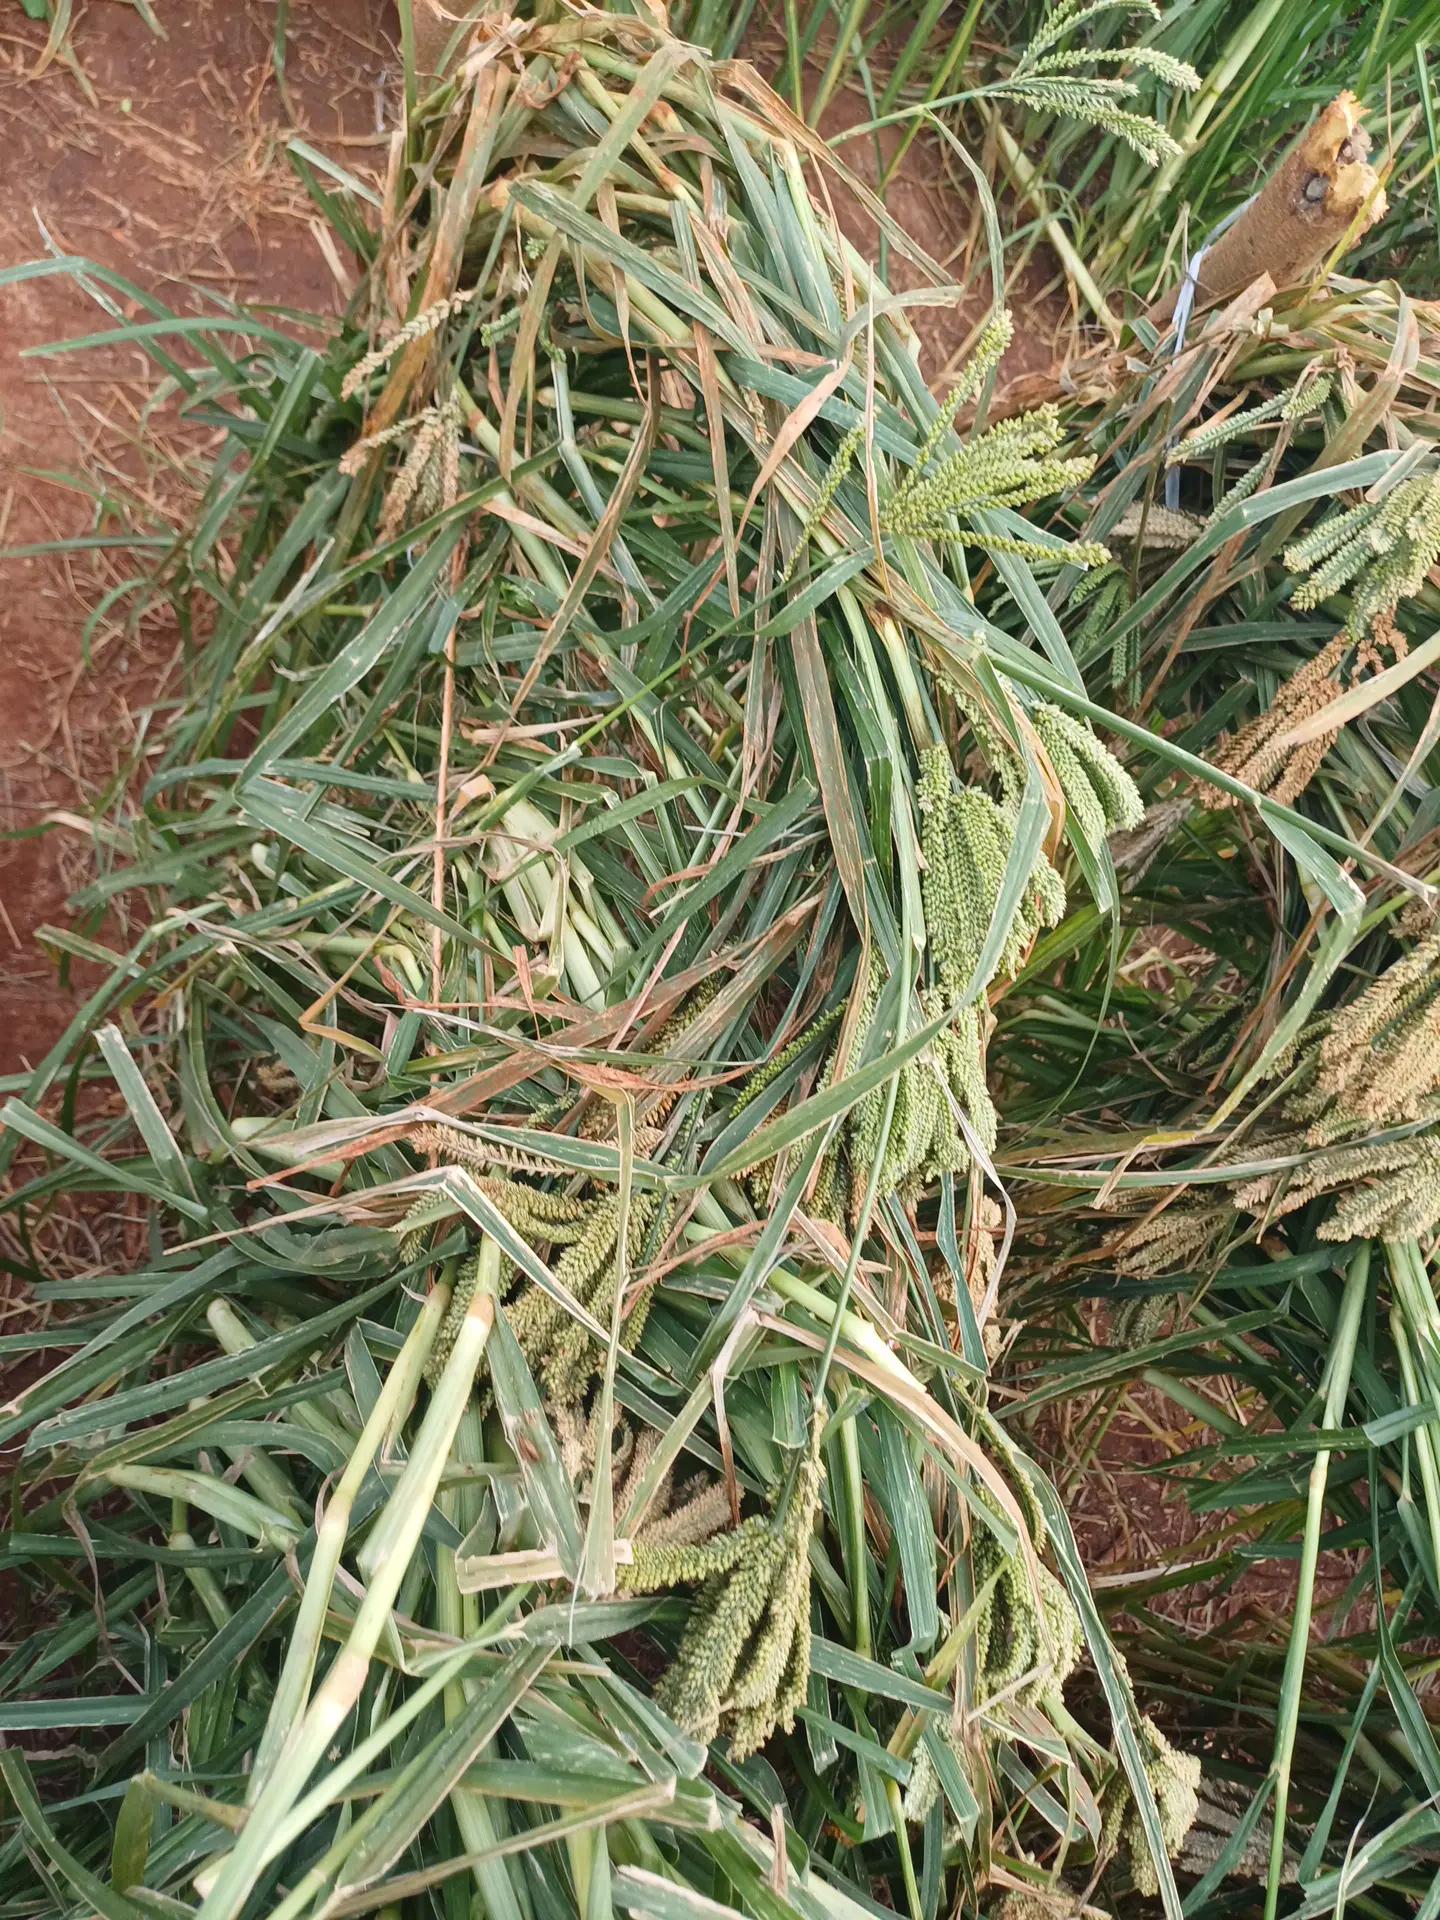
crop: finger millet
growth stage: filling grain
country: Kenya
